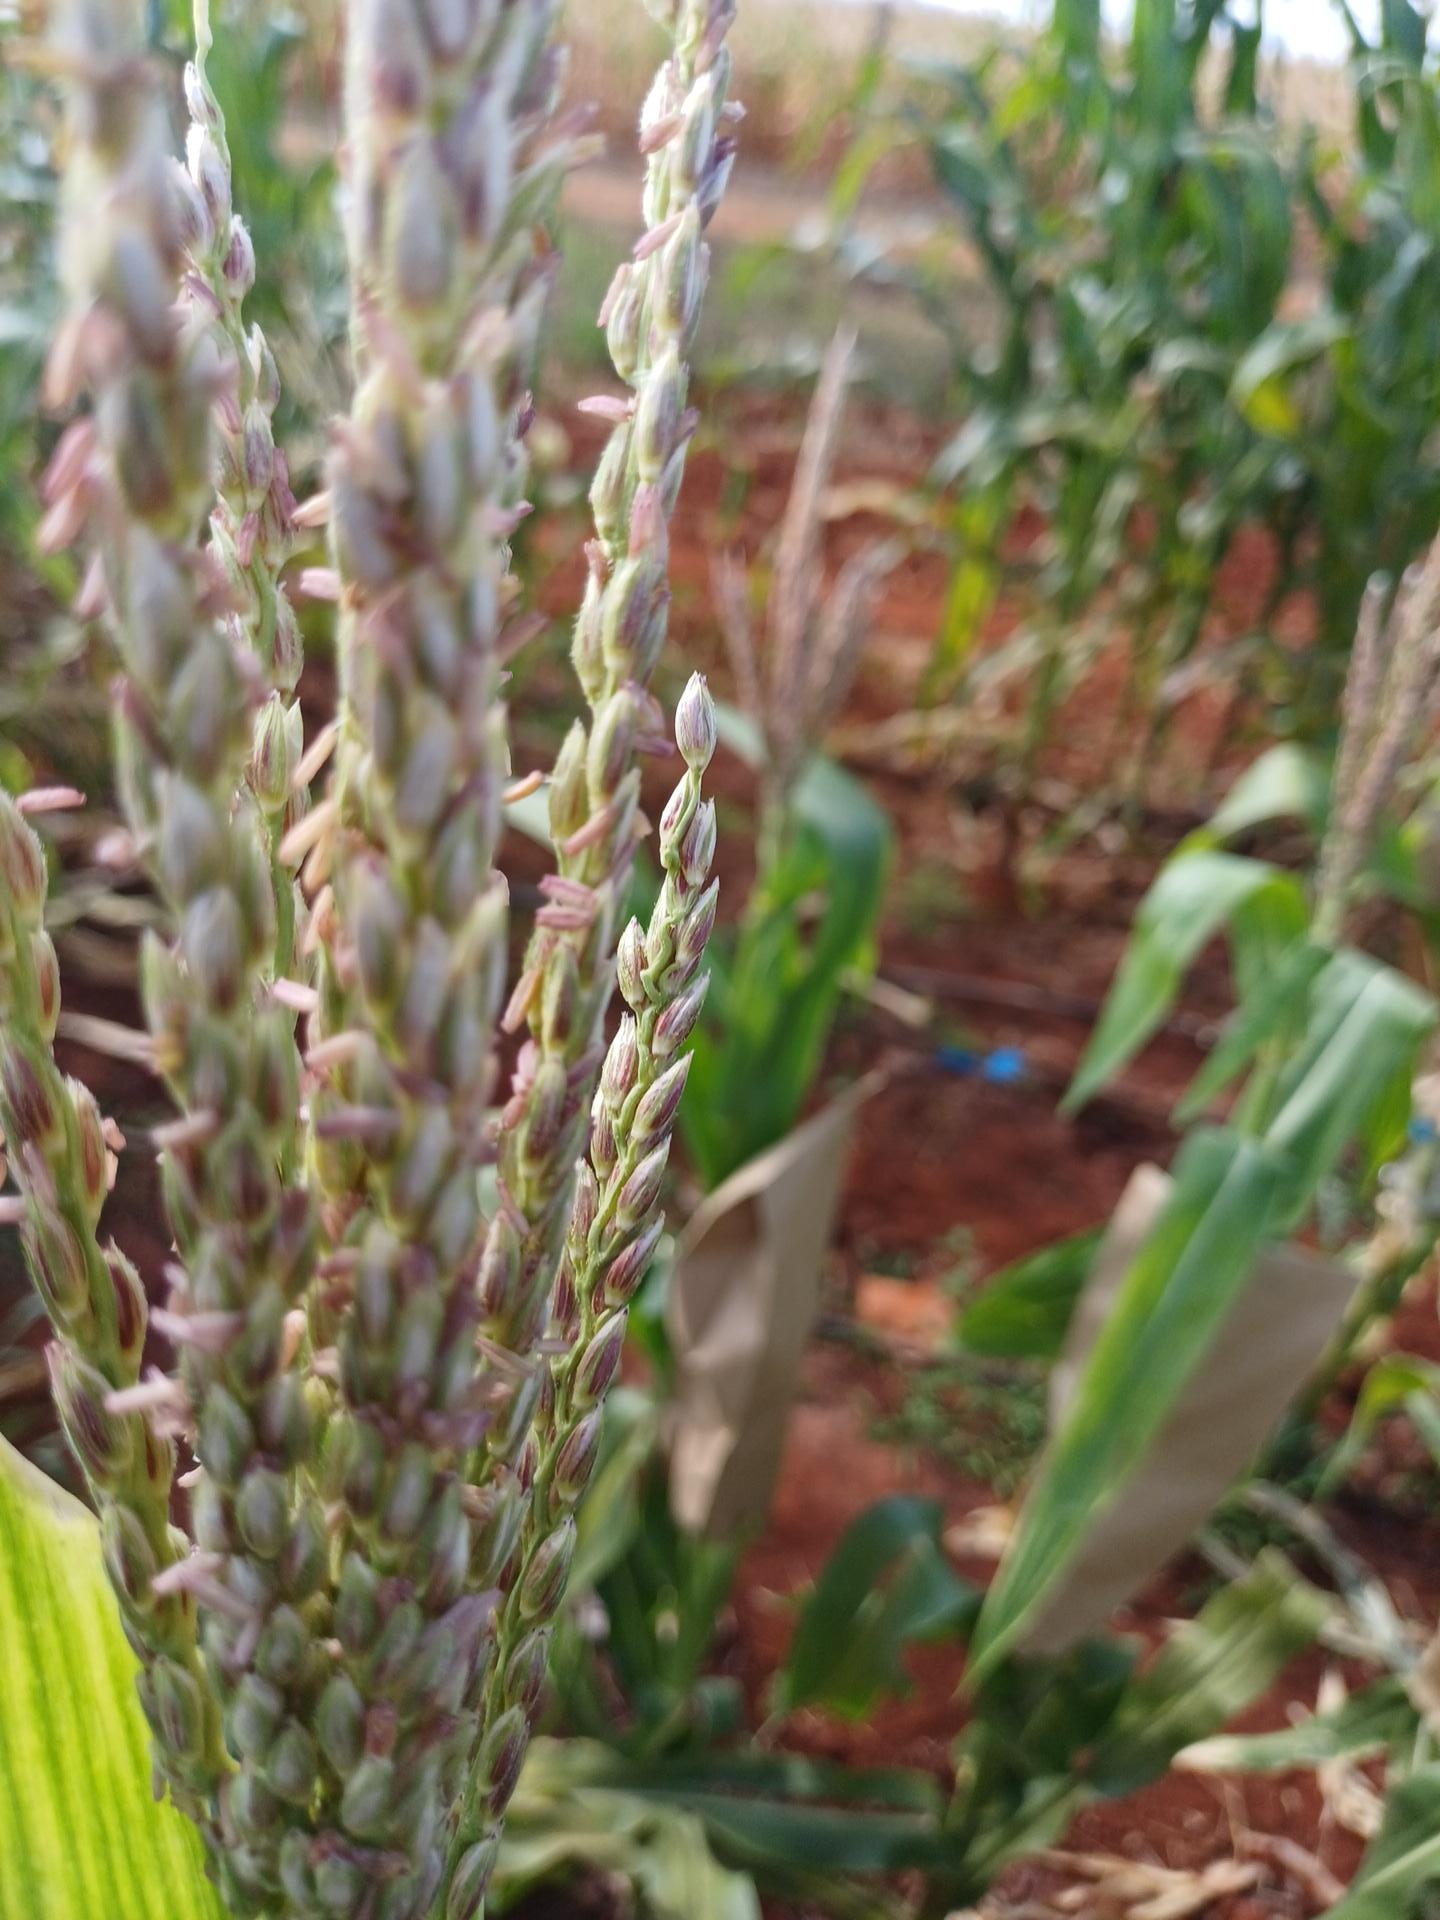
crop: maize
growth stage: flowering
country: Kenya
